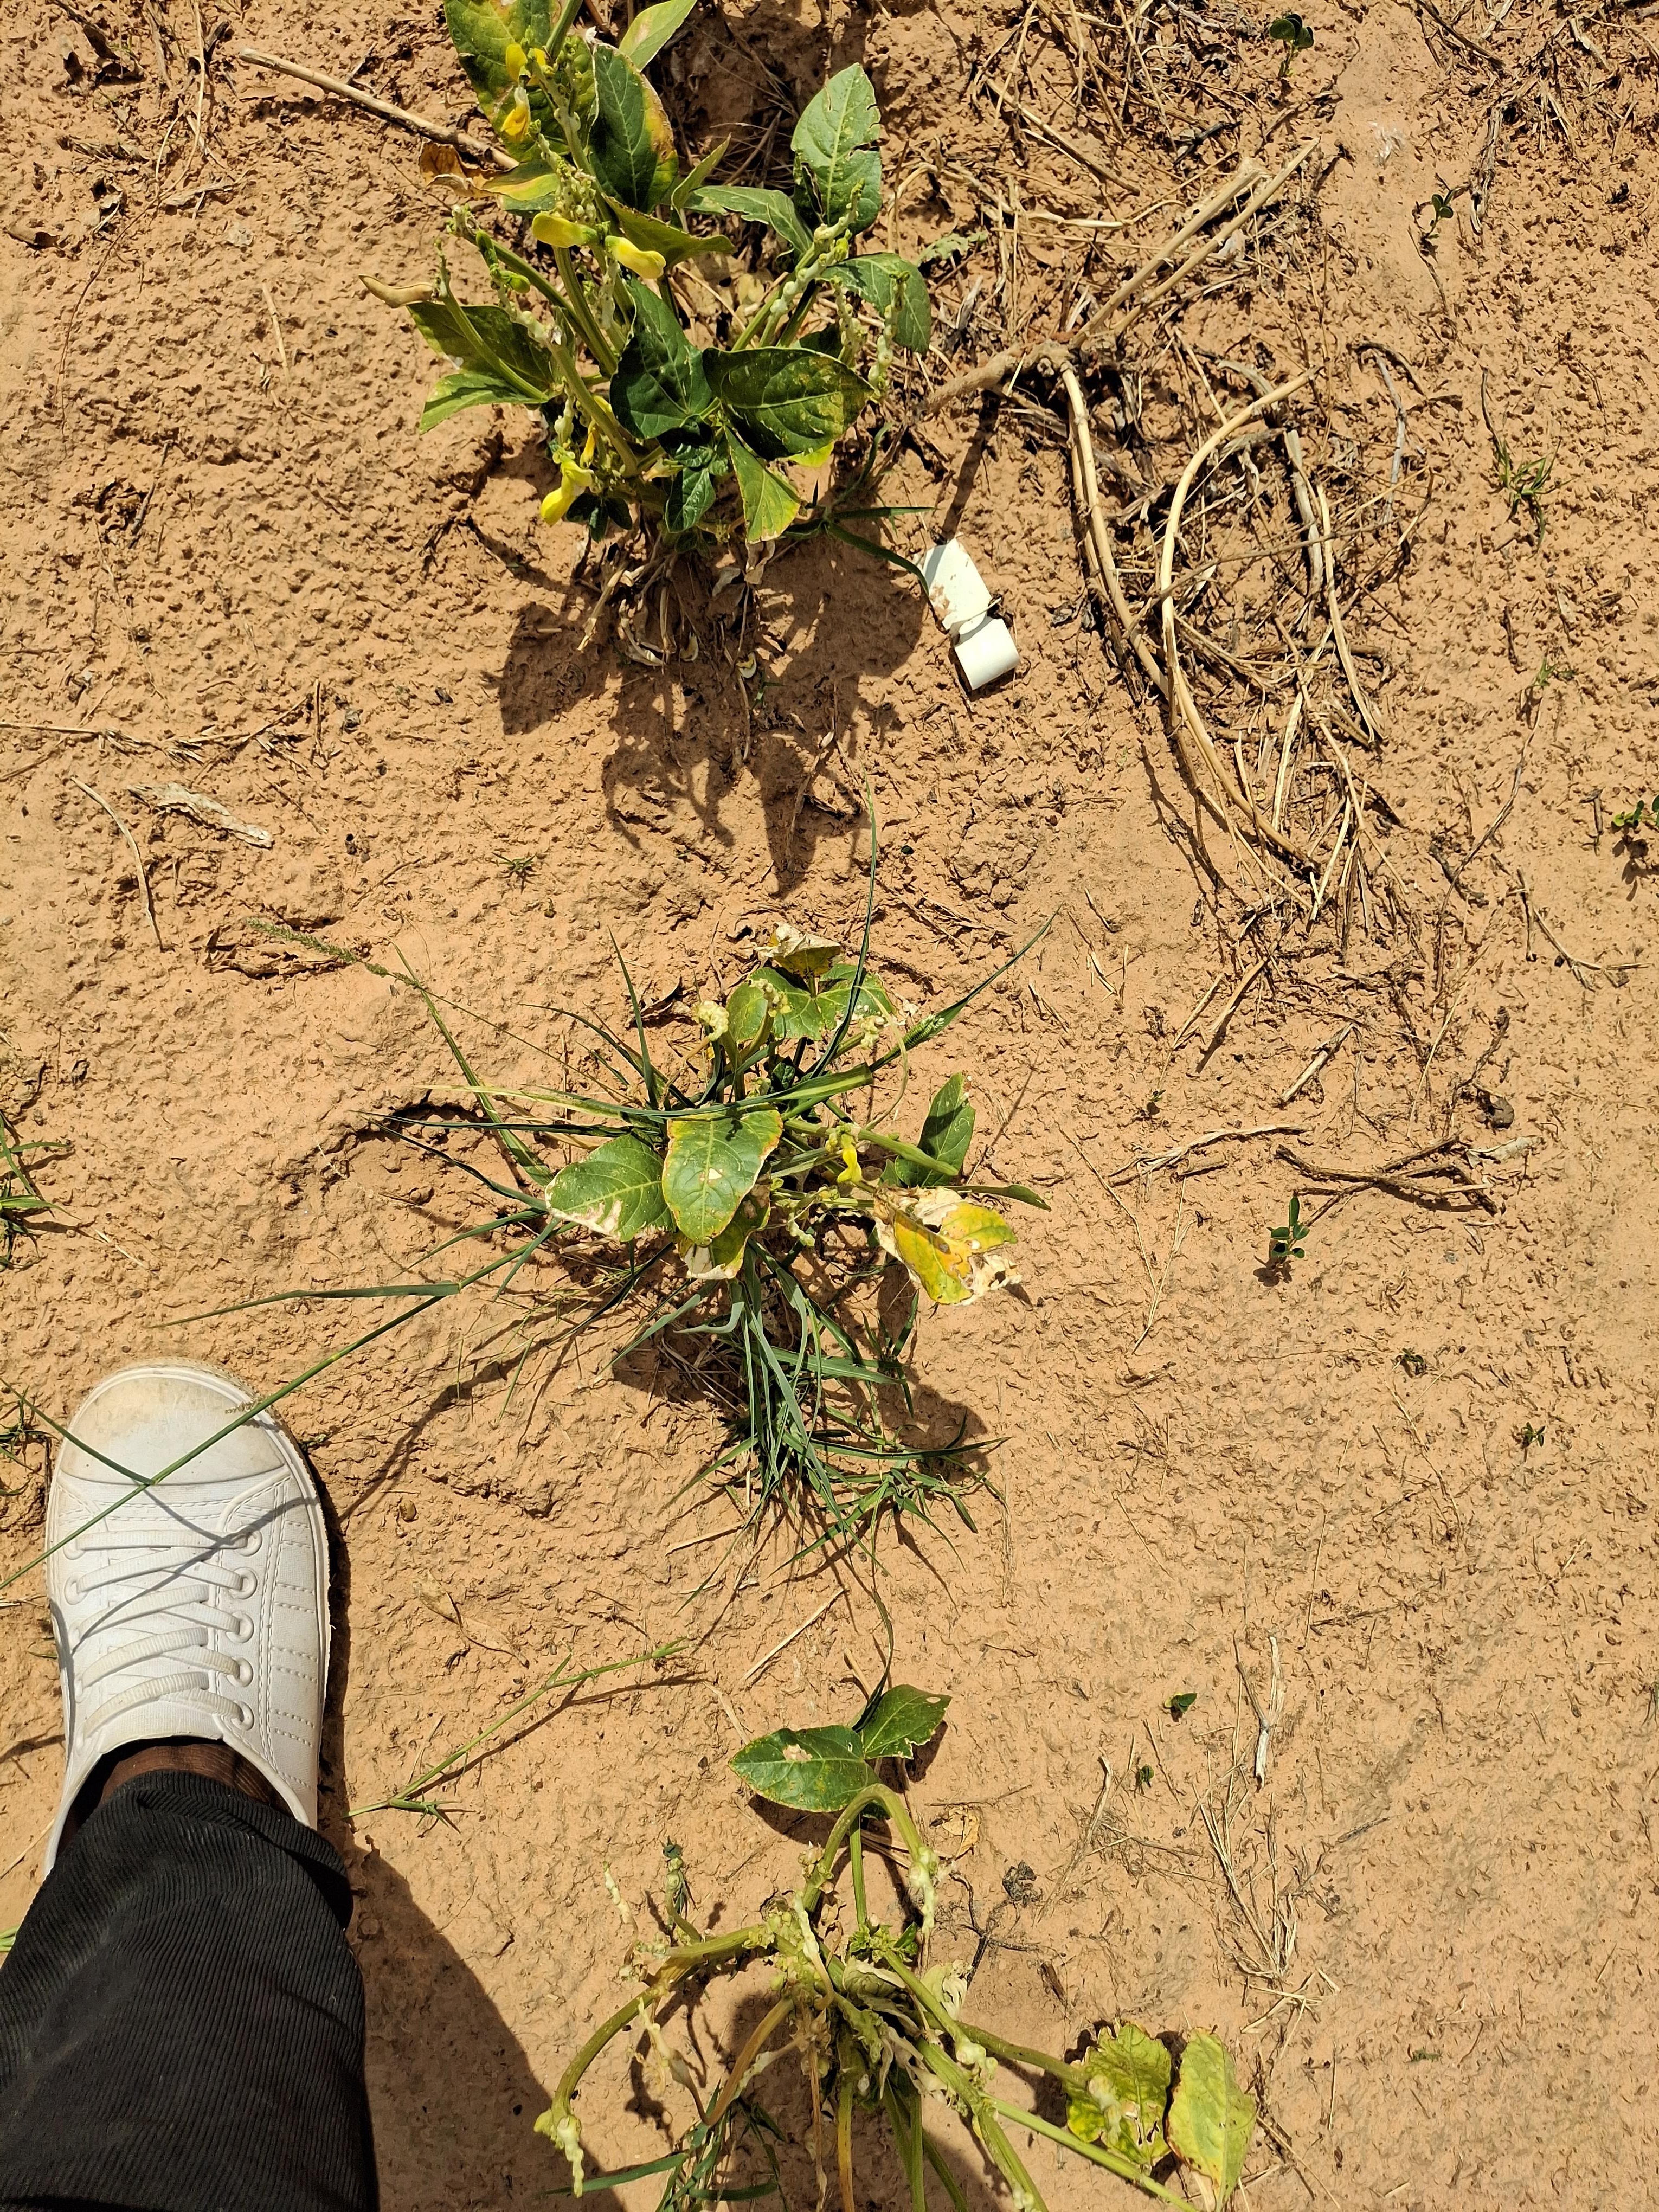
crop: cowpea
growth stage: harvest maturity
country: Nigeria
